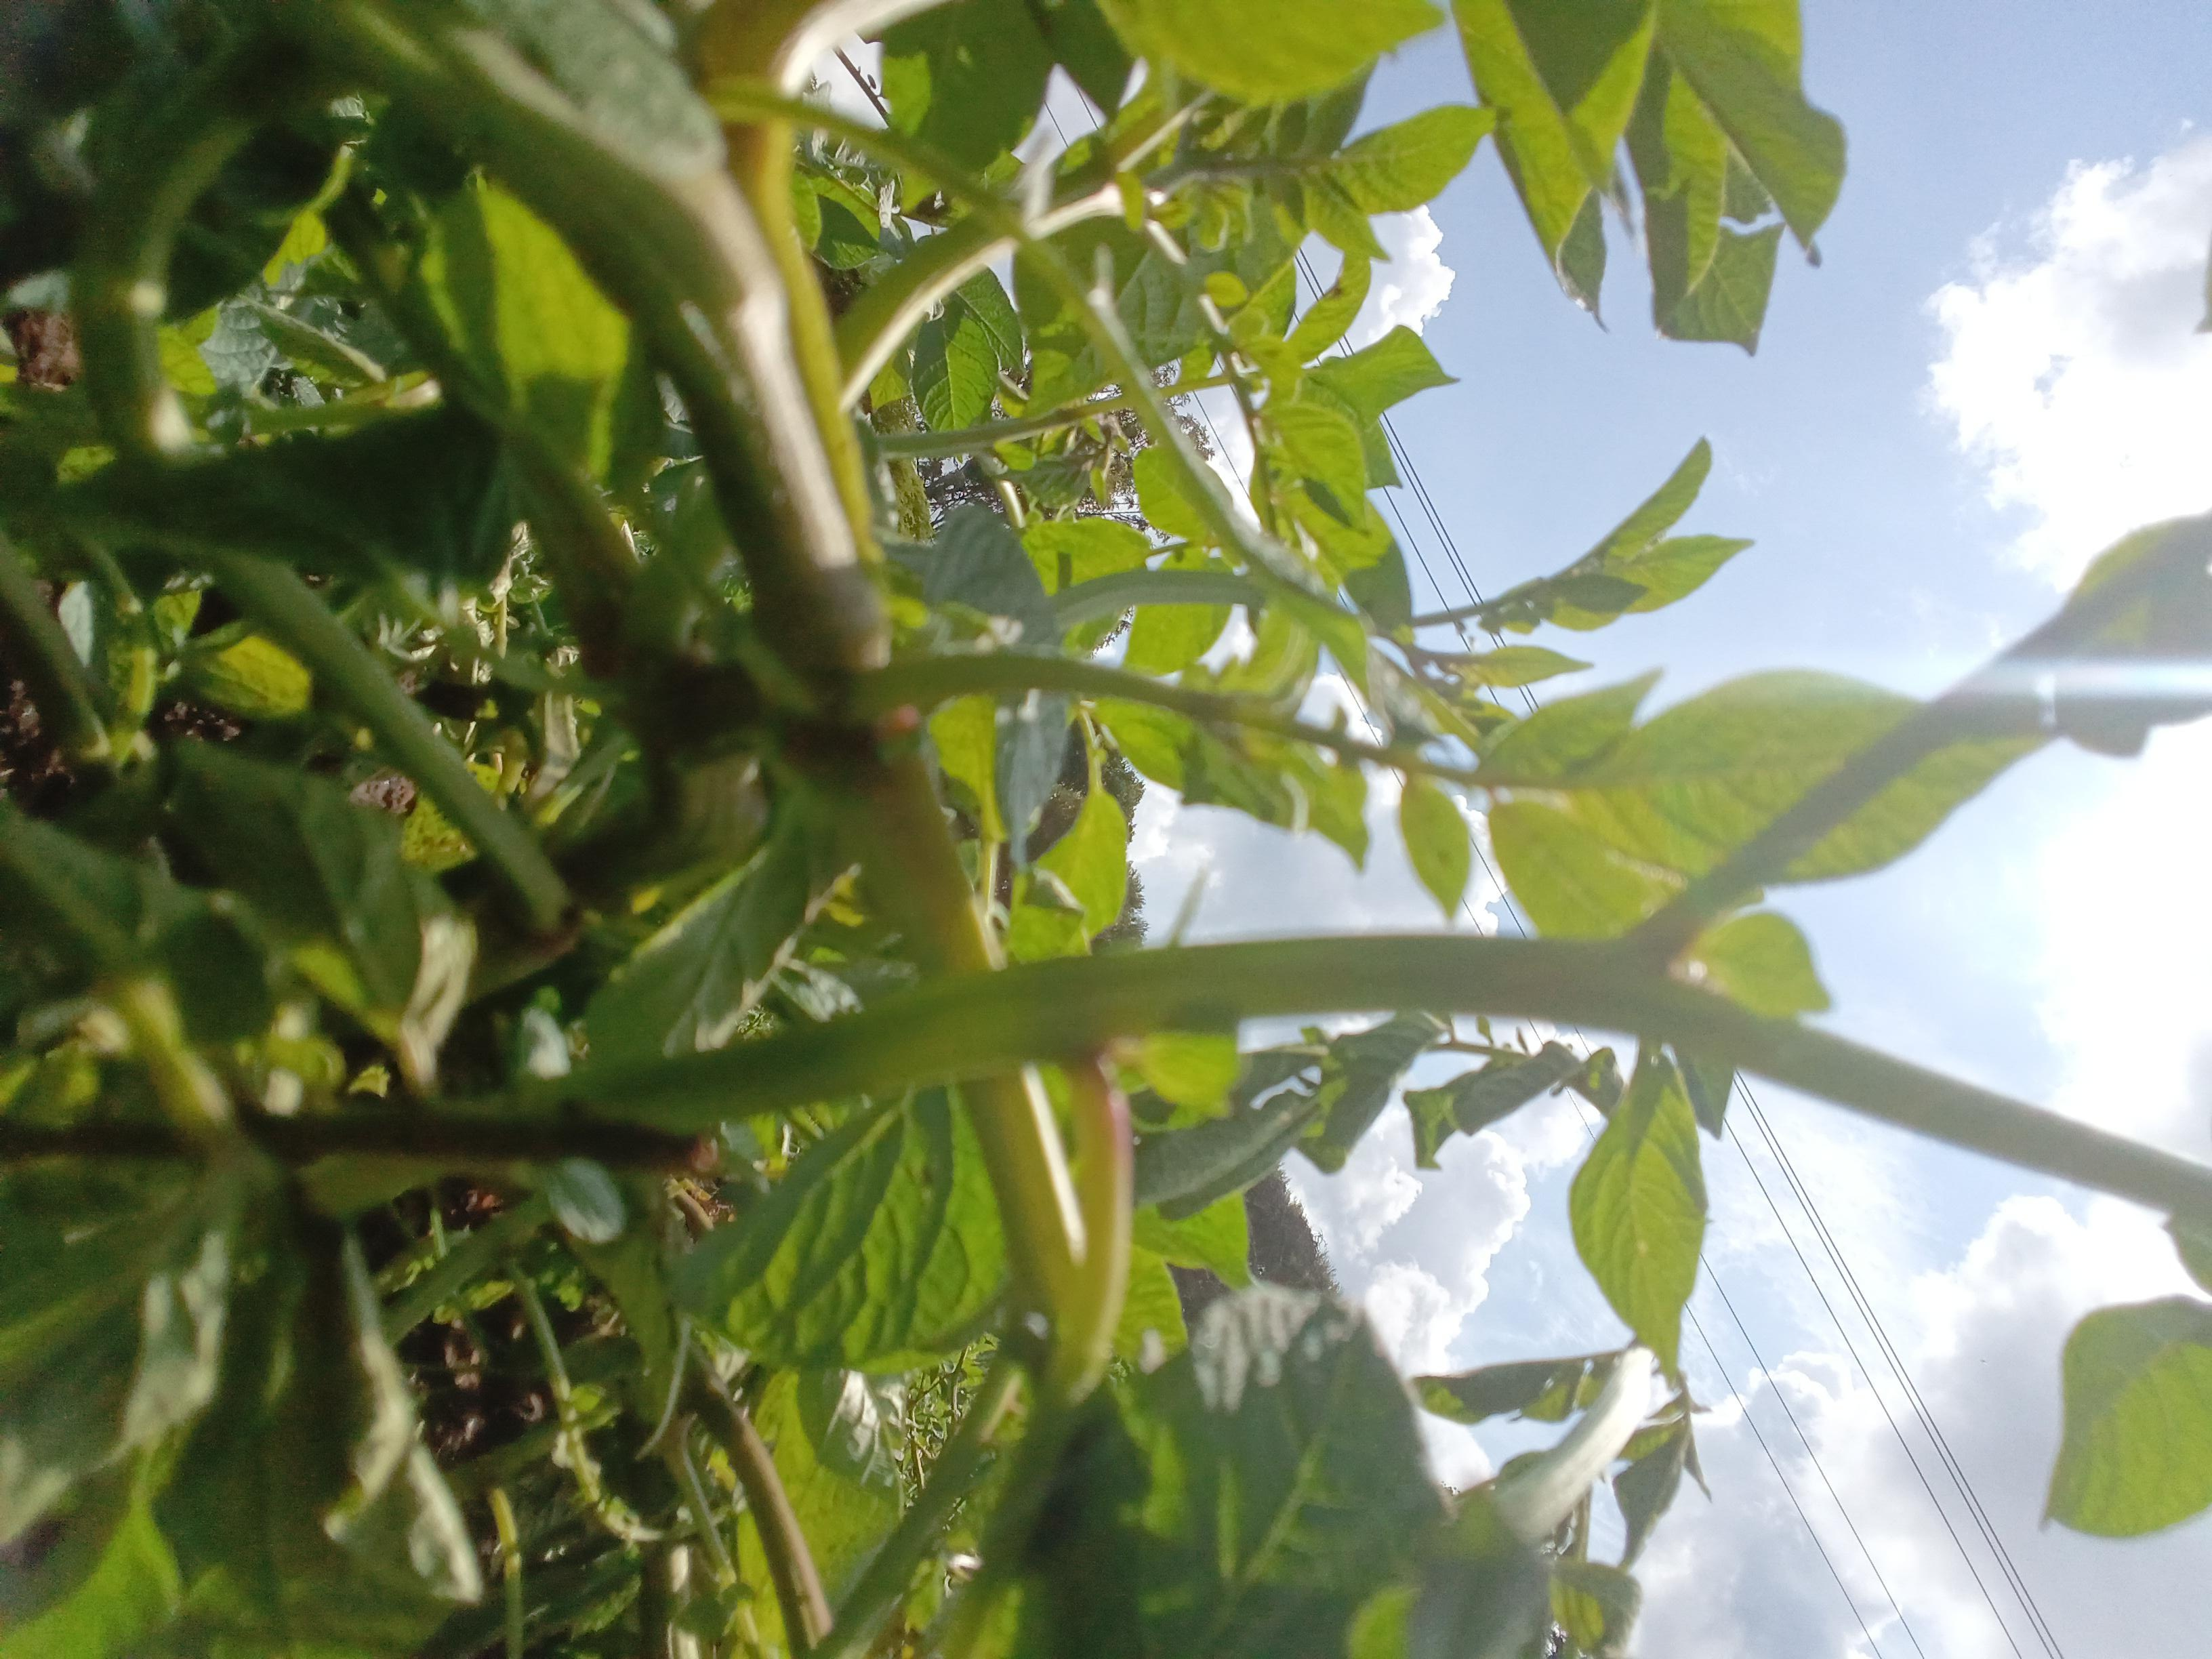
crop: potato
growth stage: vegetative
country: Kenya
